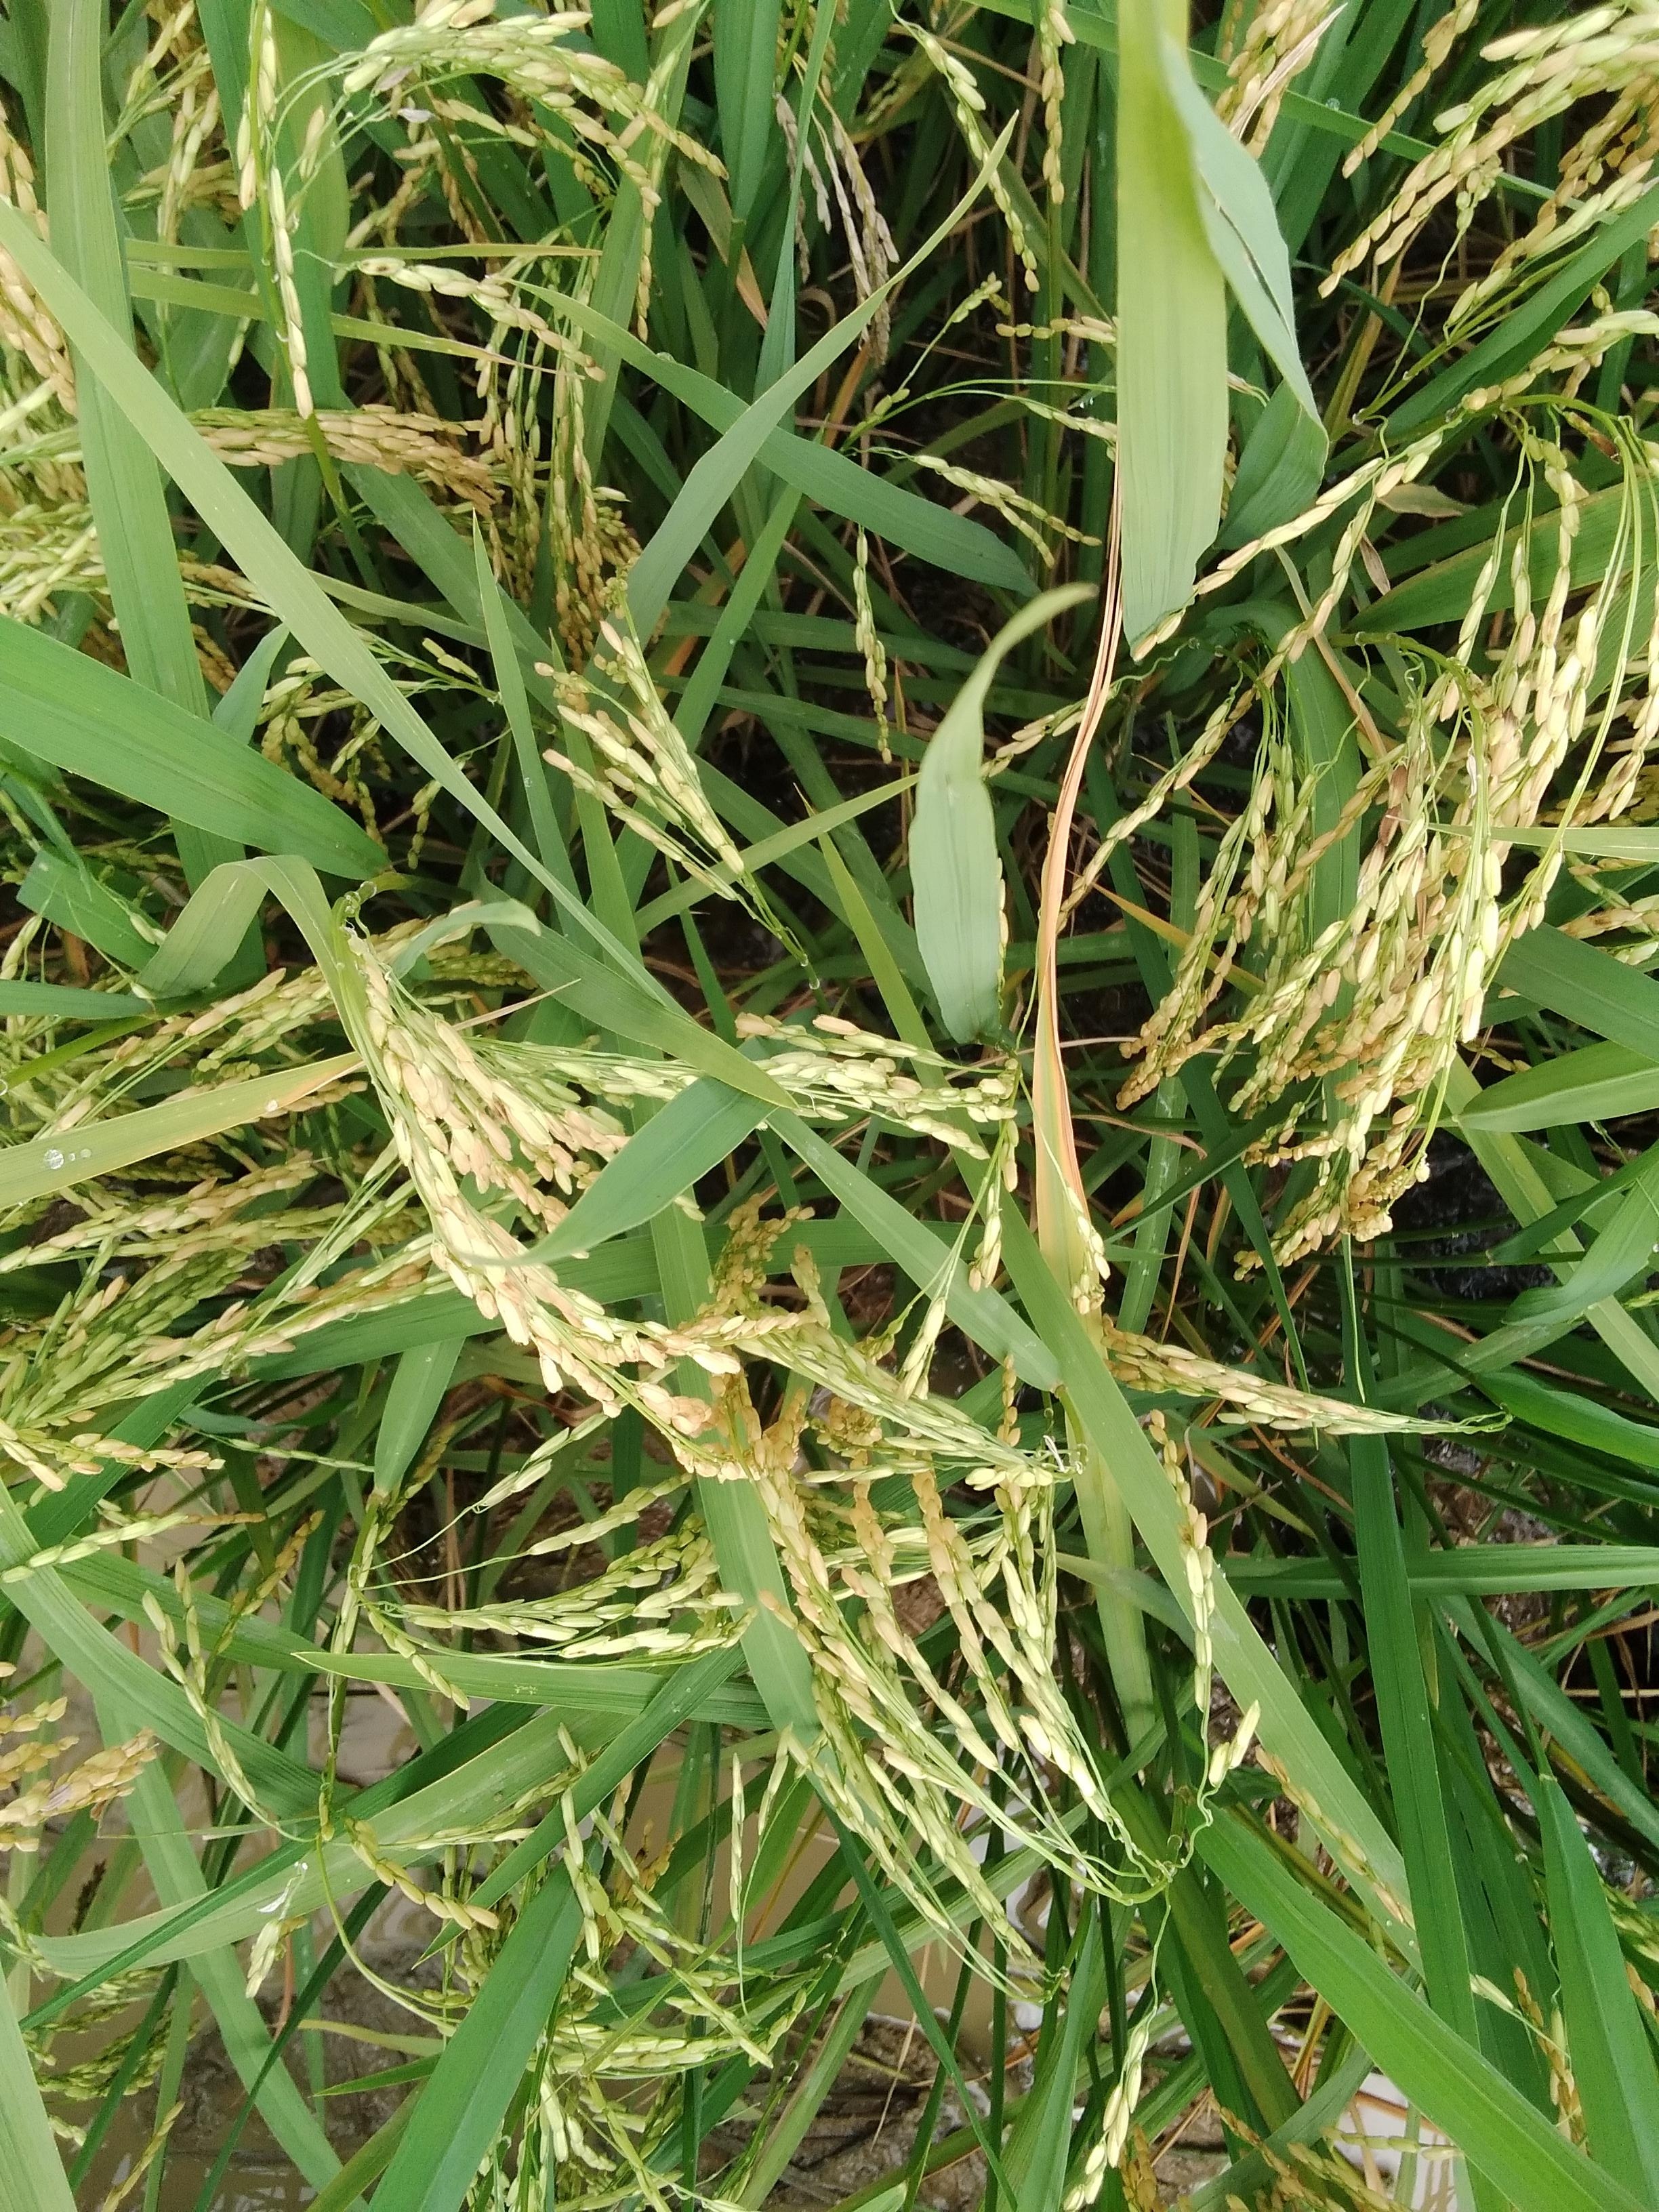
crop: rice
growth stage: ripening
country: Nigeria
